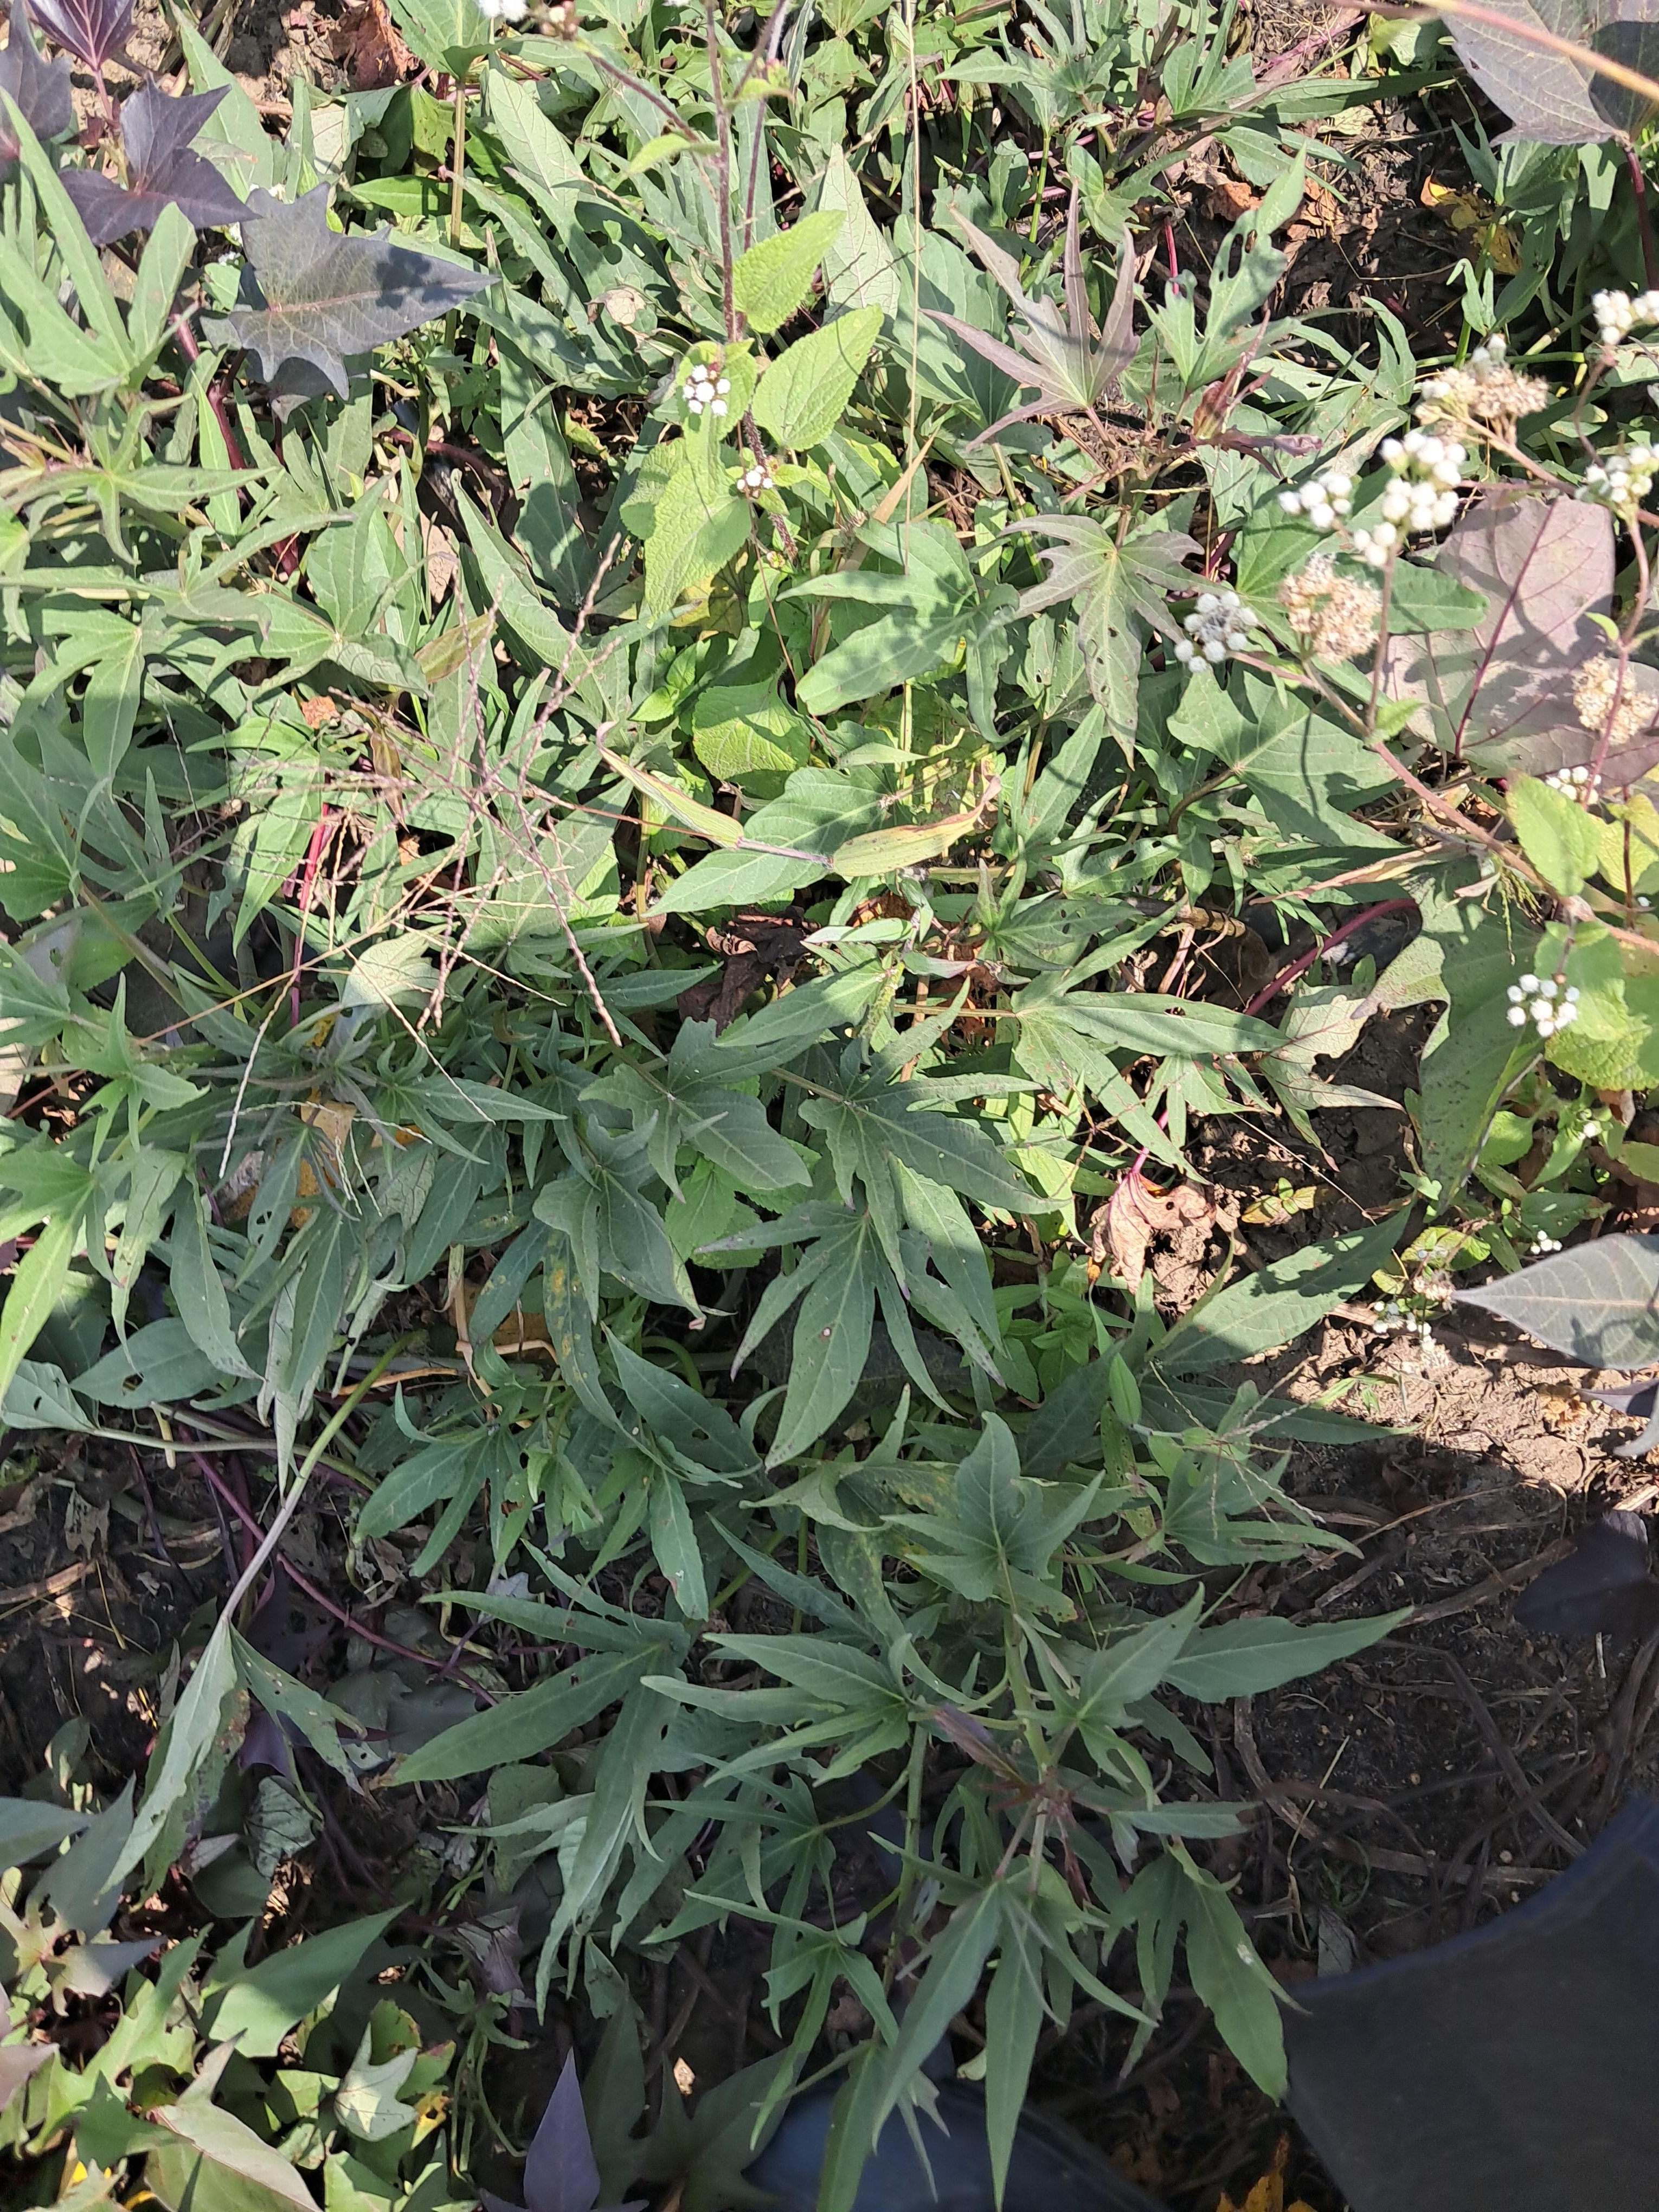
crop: sweet potato
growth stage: flowering
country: Tanzania
